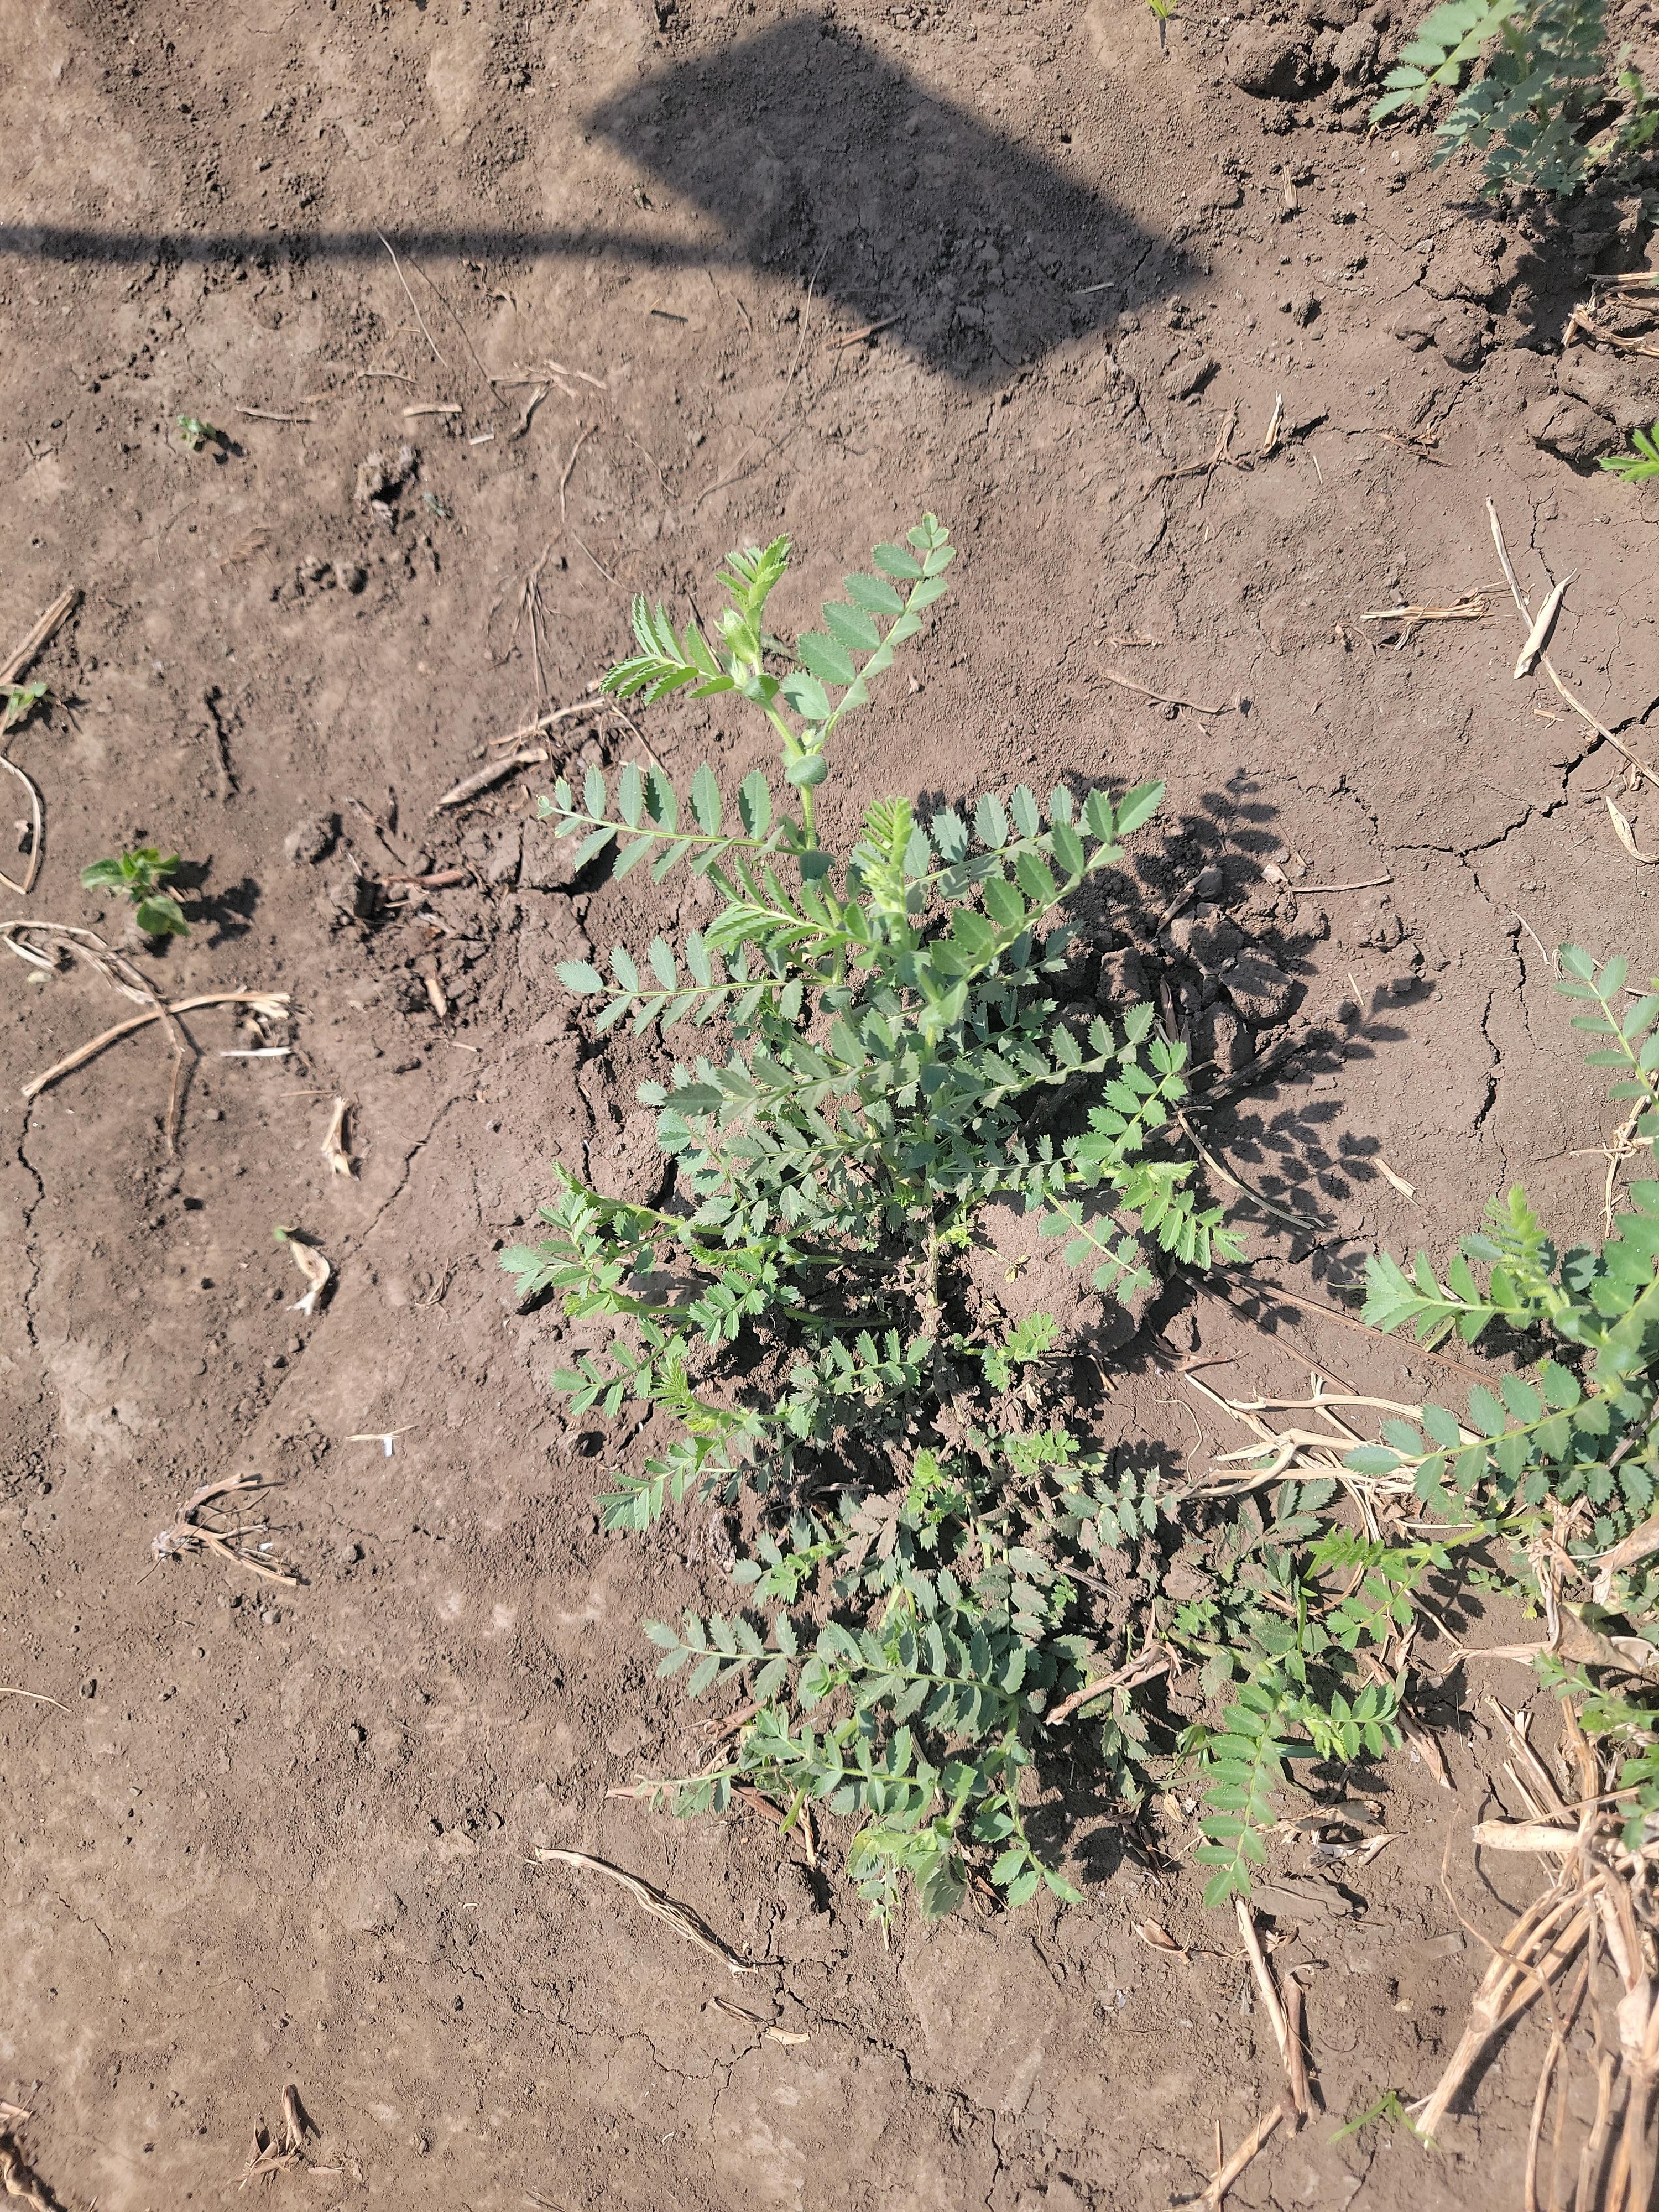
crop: chickpea
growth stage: vegetative
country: Tanzania
